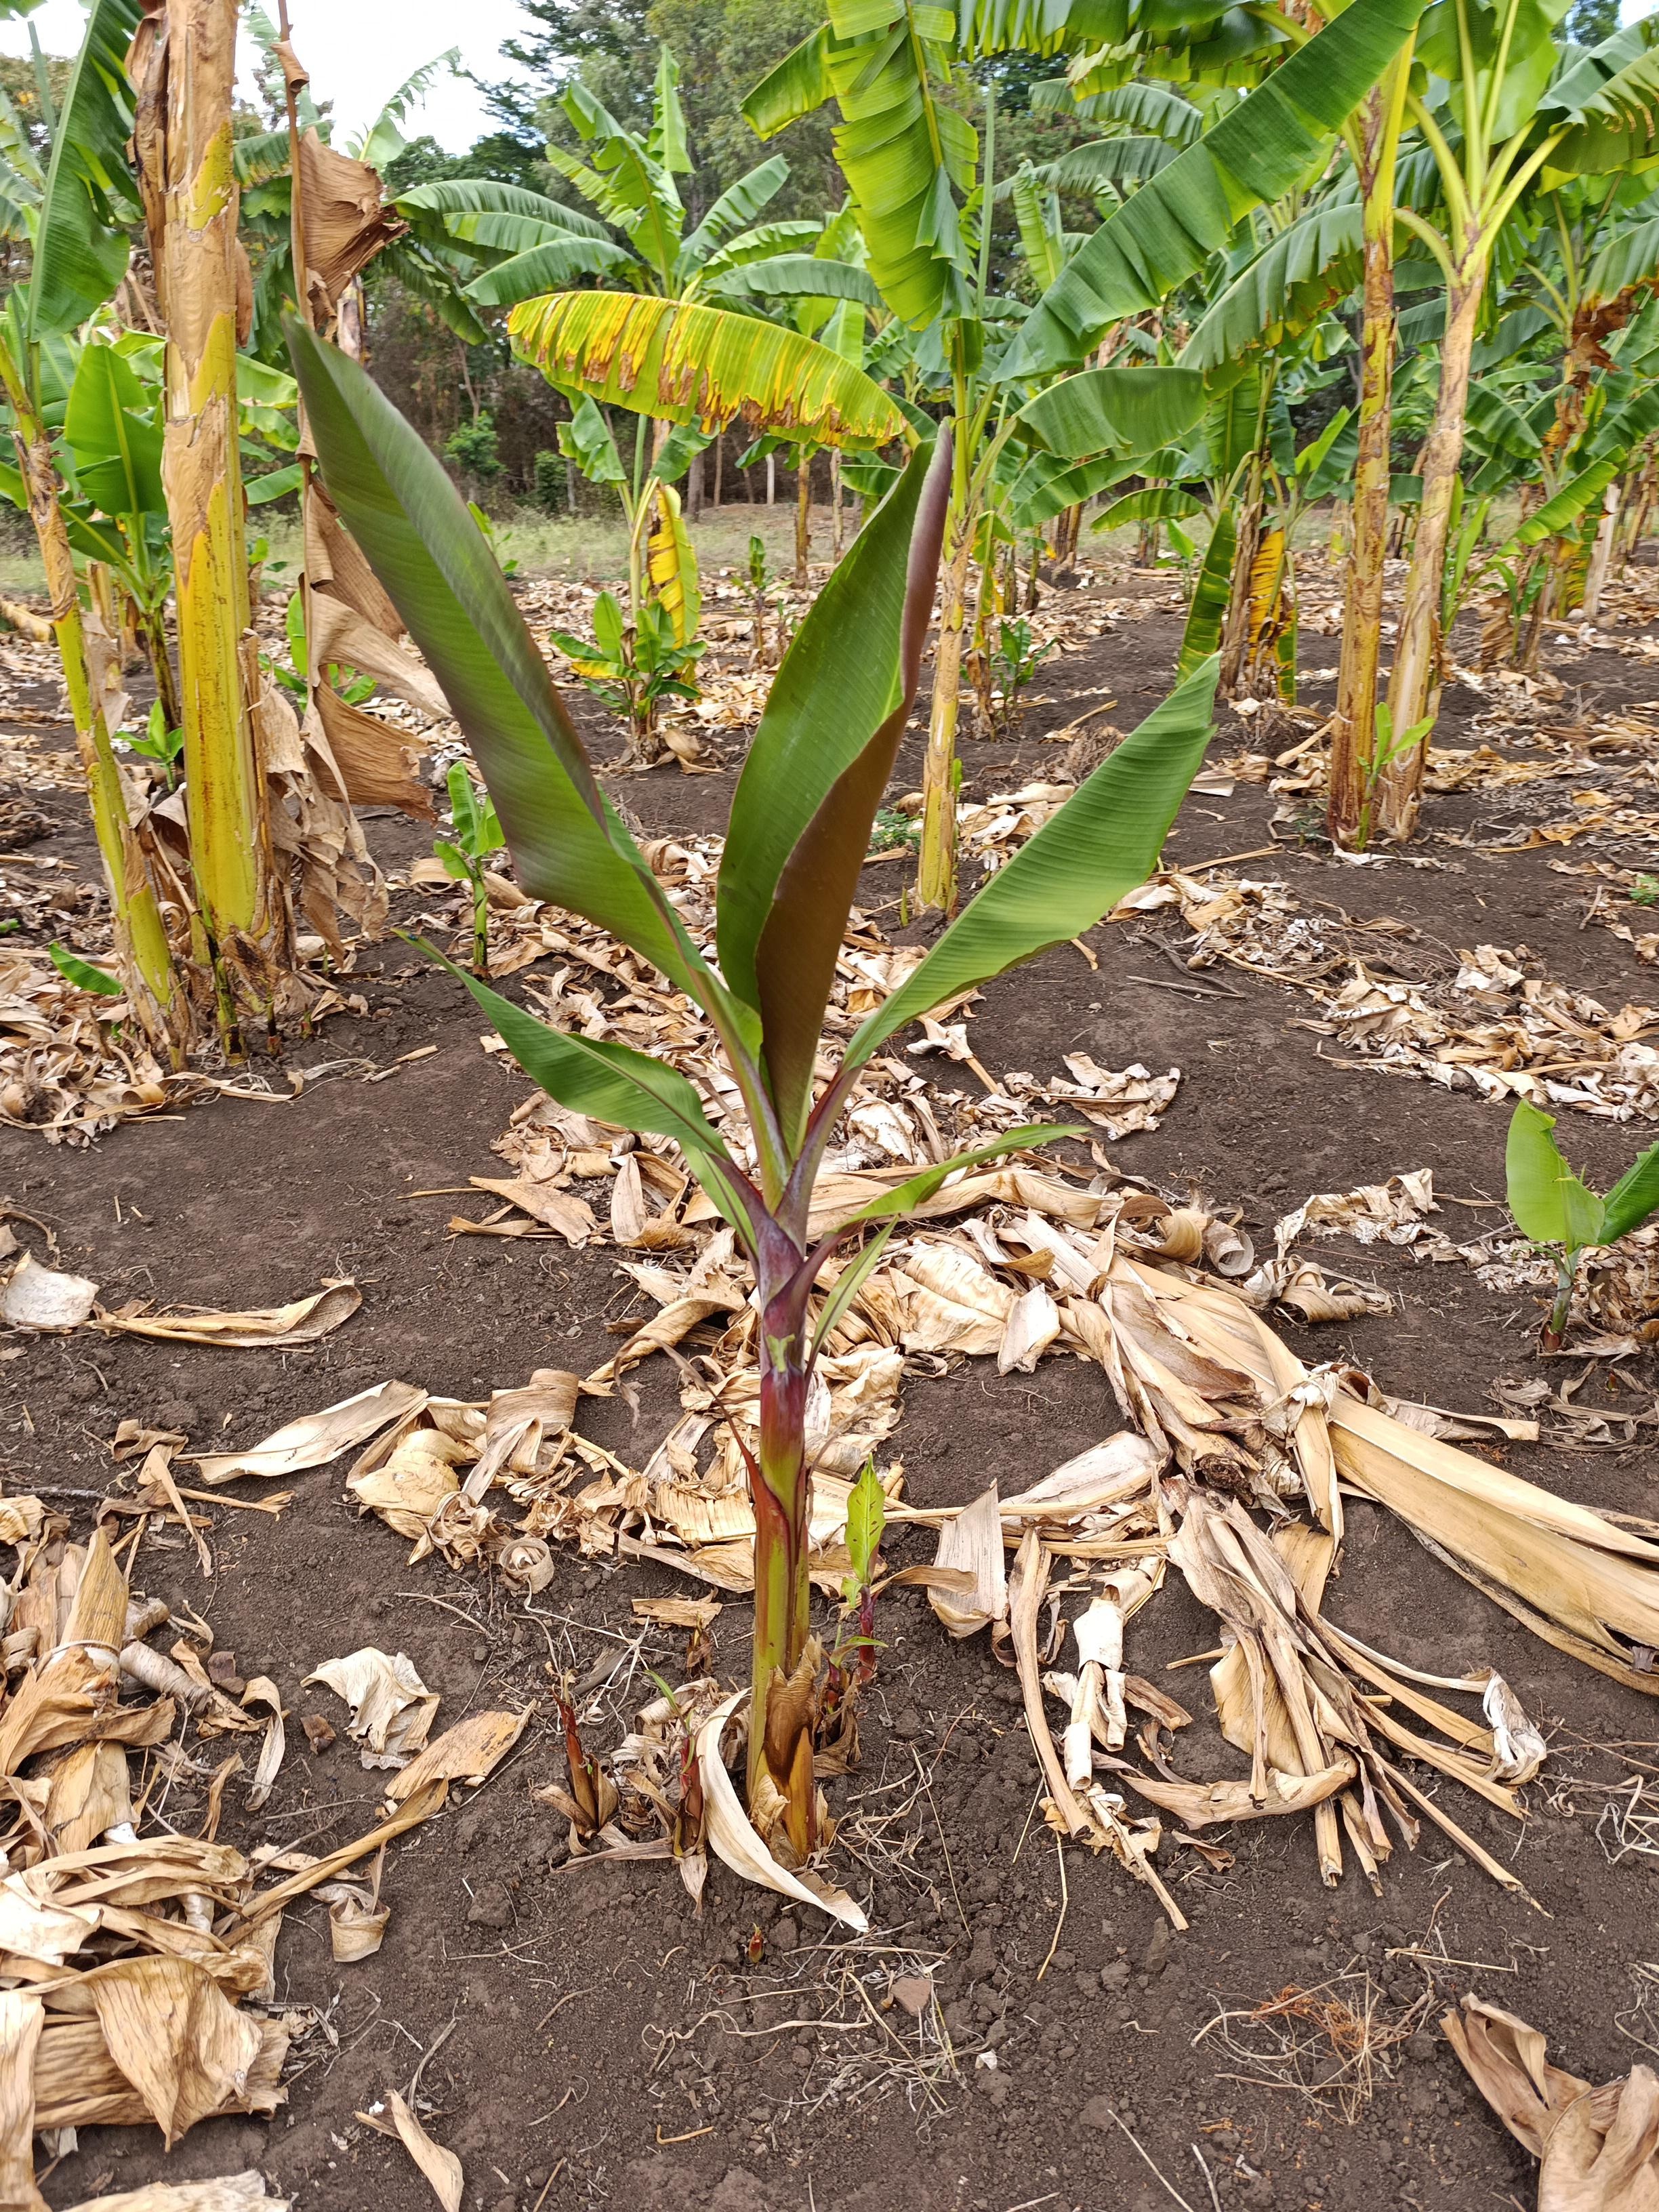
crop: banana
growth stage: vegetative
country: Tanzania
